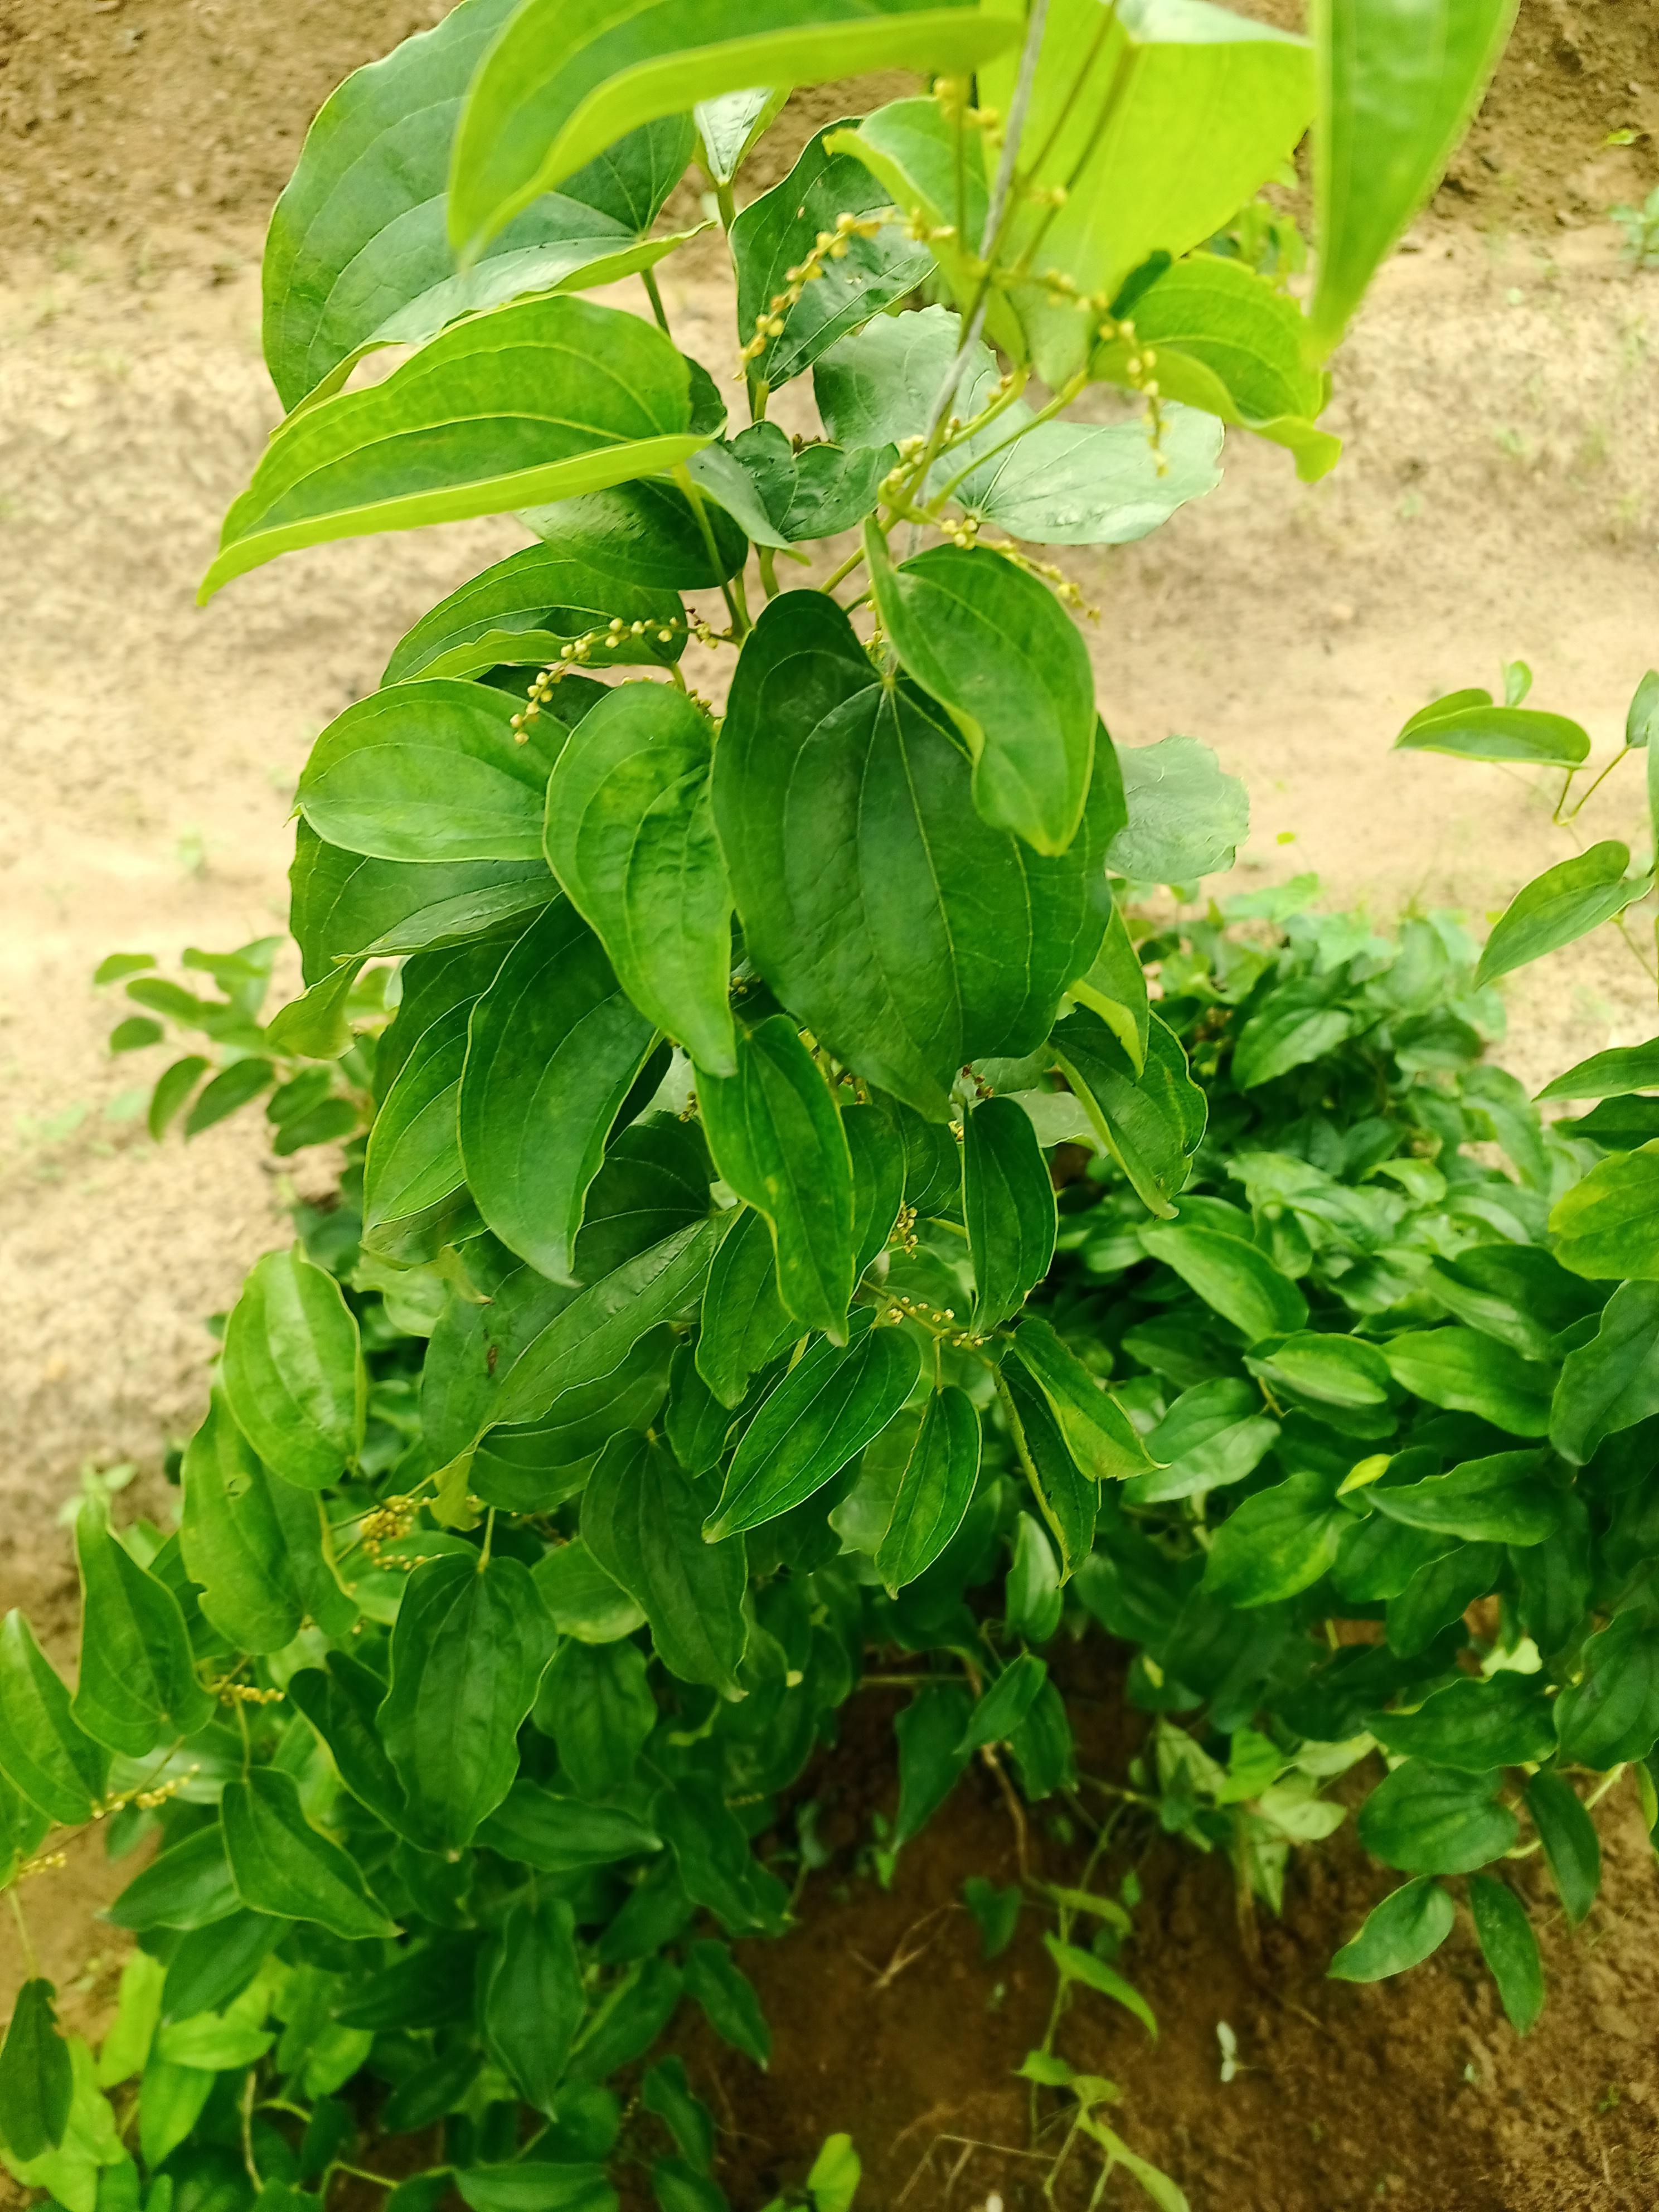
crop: yam
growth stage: vegetative
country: Nigeria
